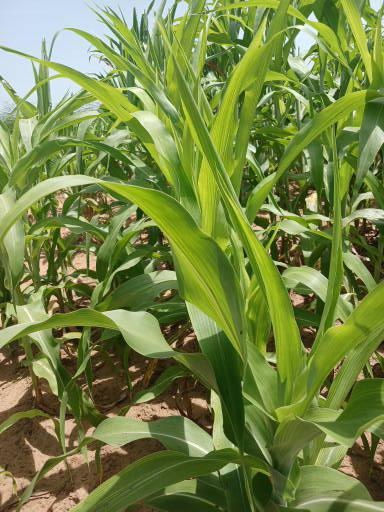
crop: sorghum
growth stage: vegetative
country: Senegal
